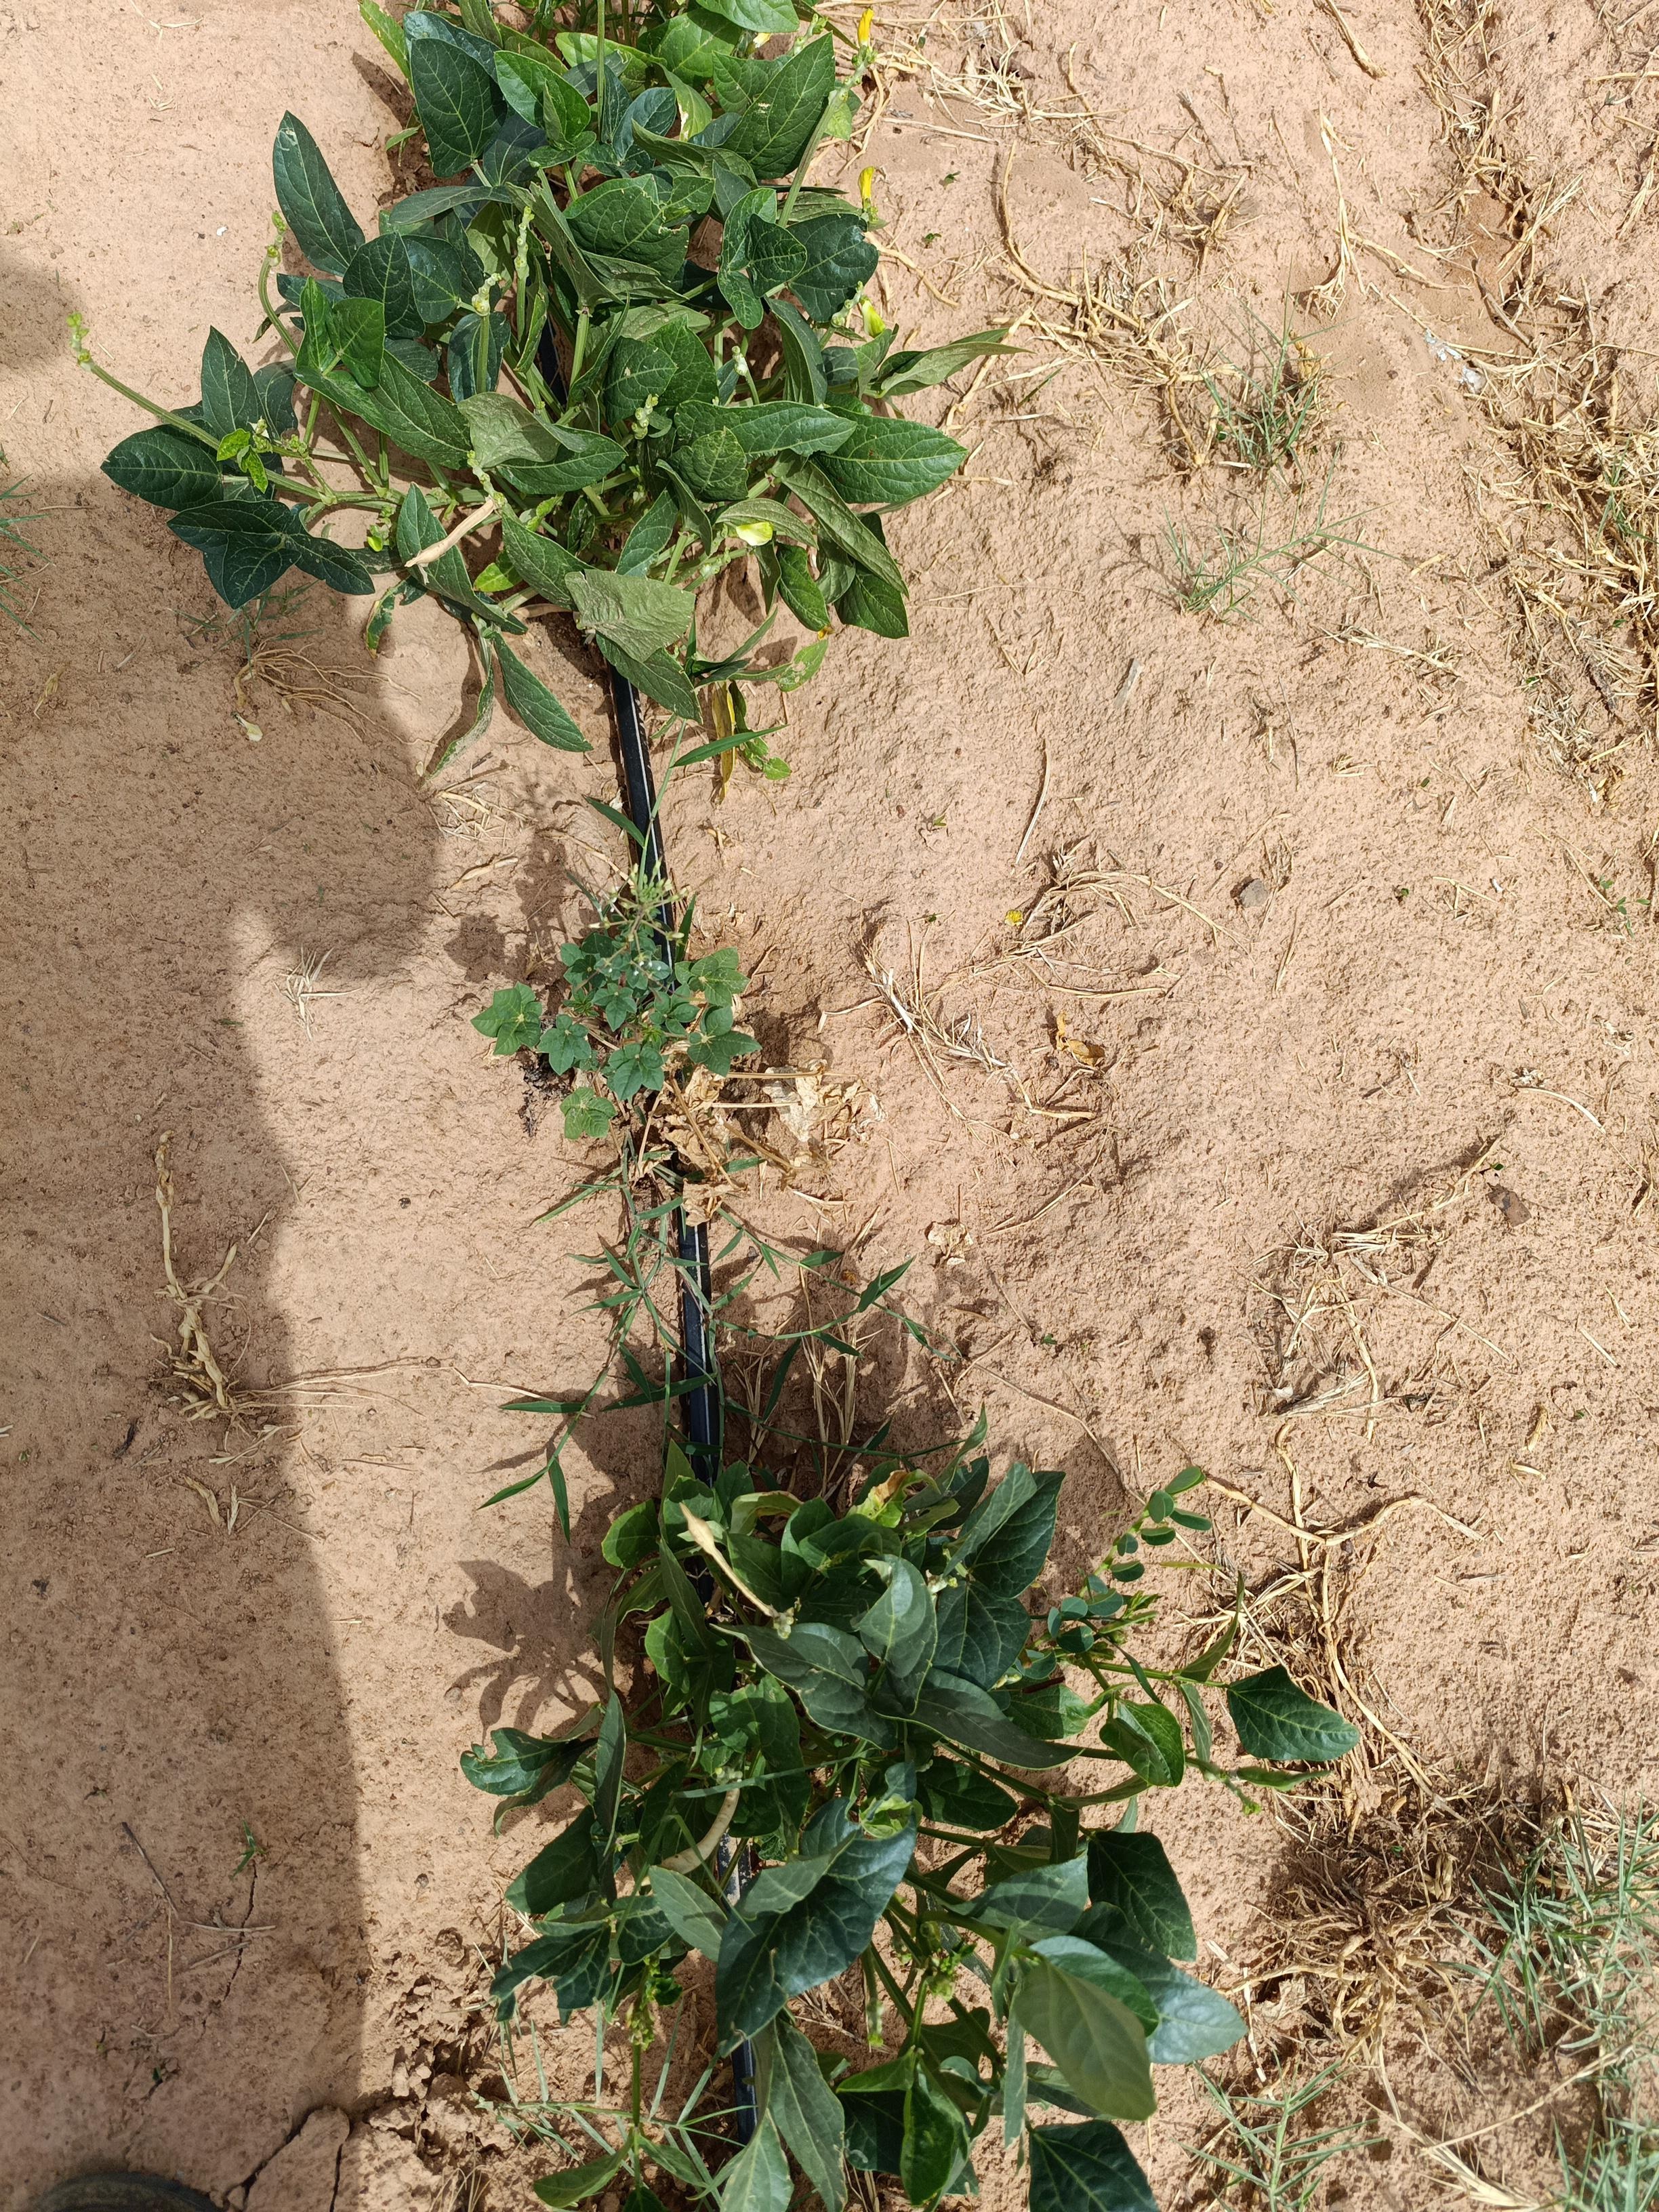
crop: cowpea
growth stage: flowering
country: Nigeria
